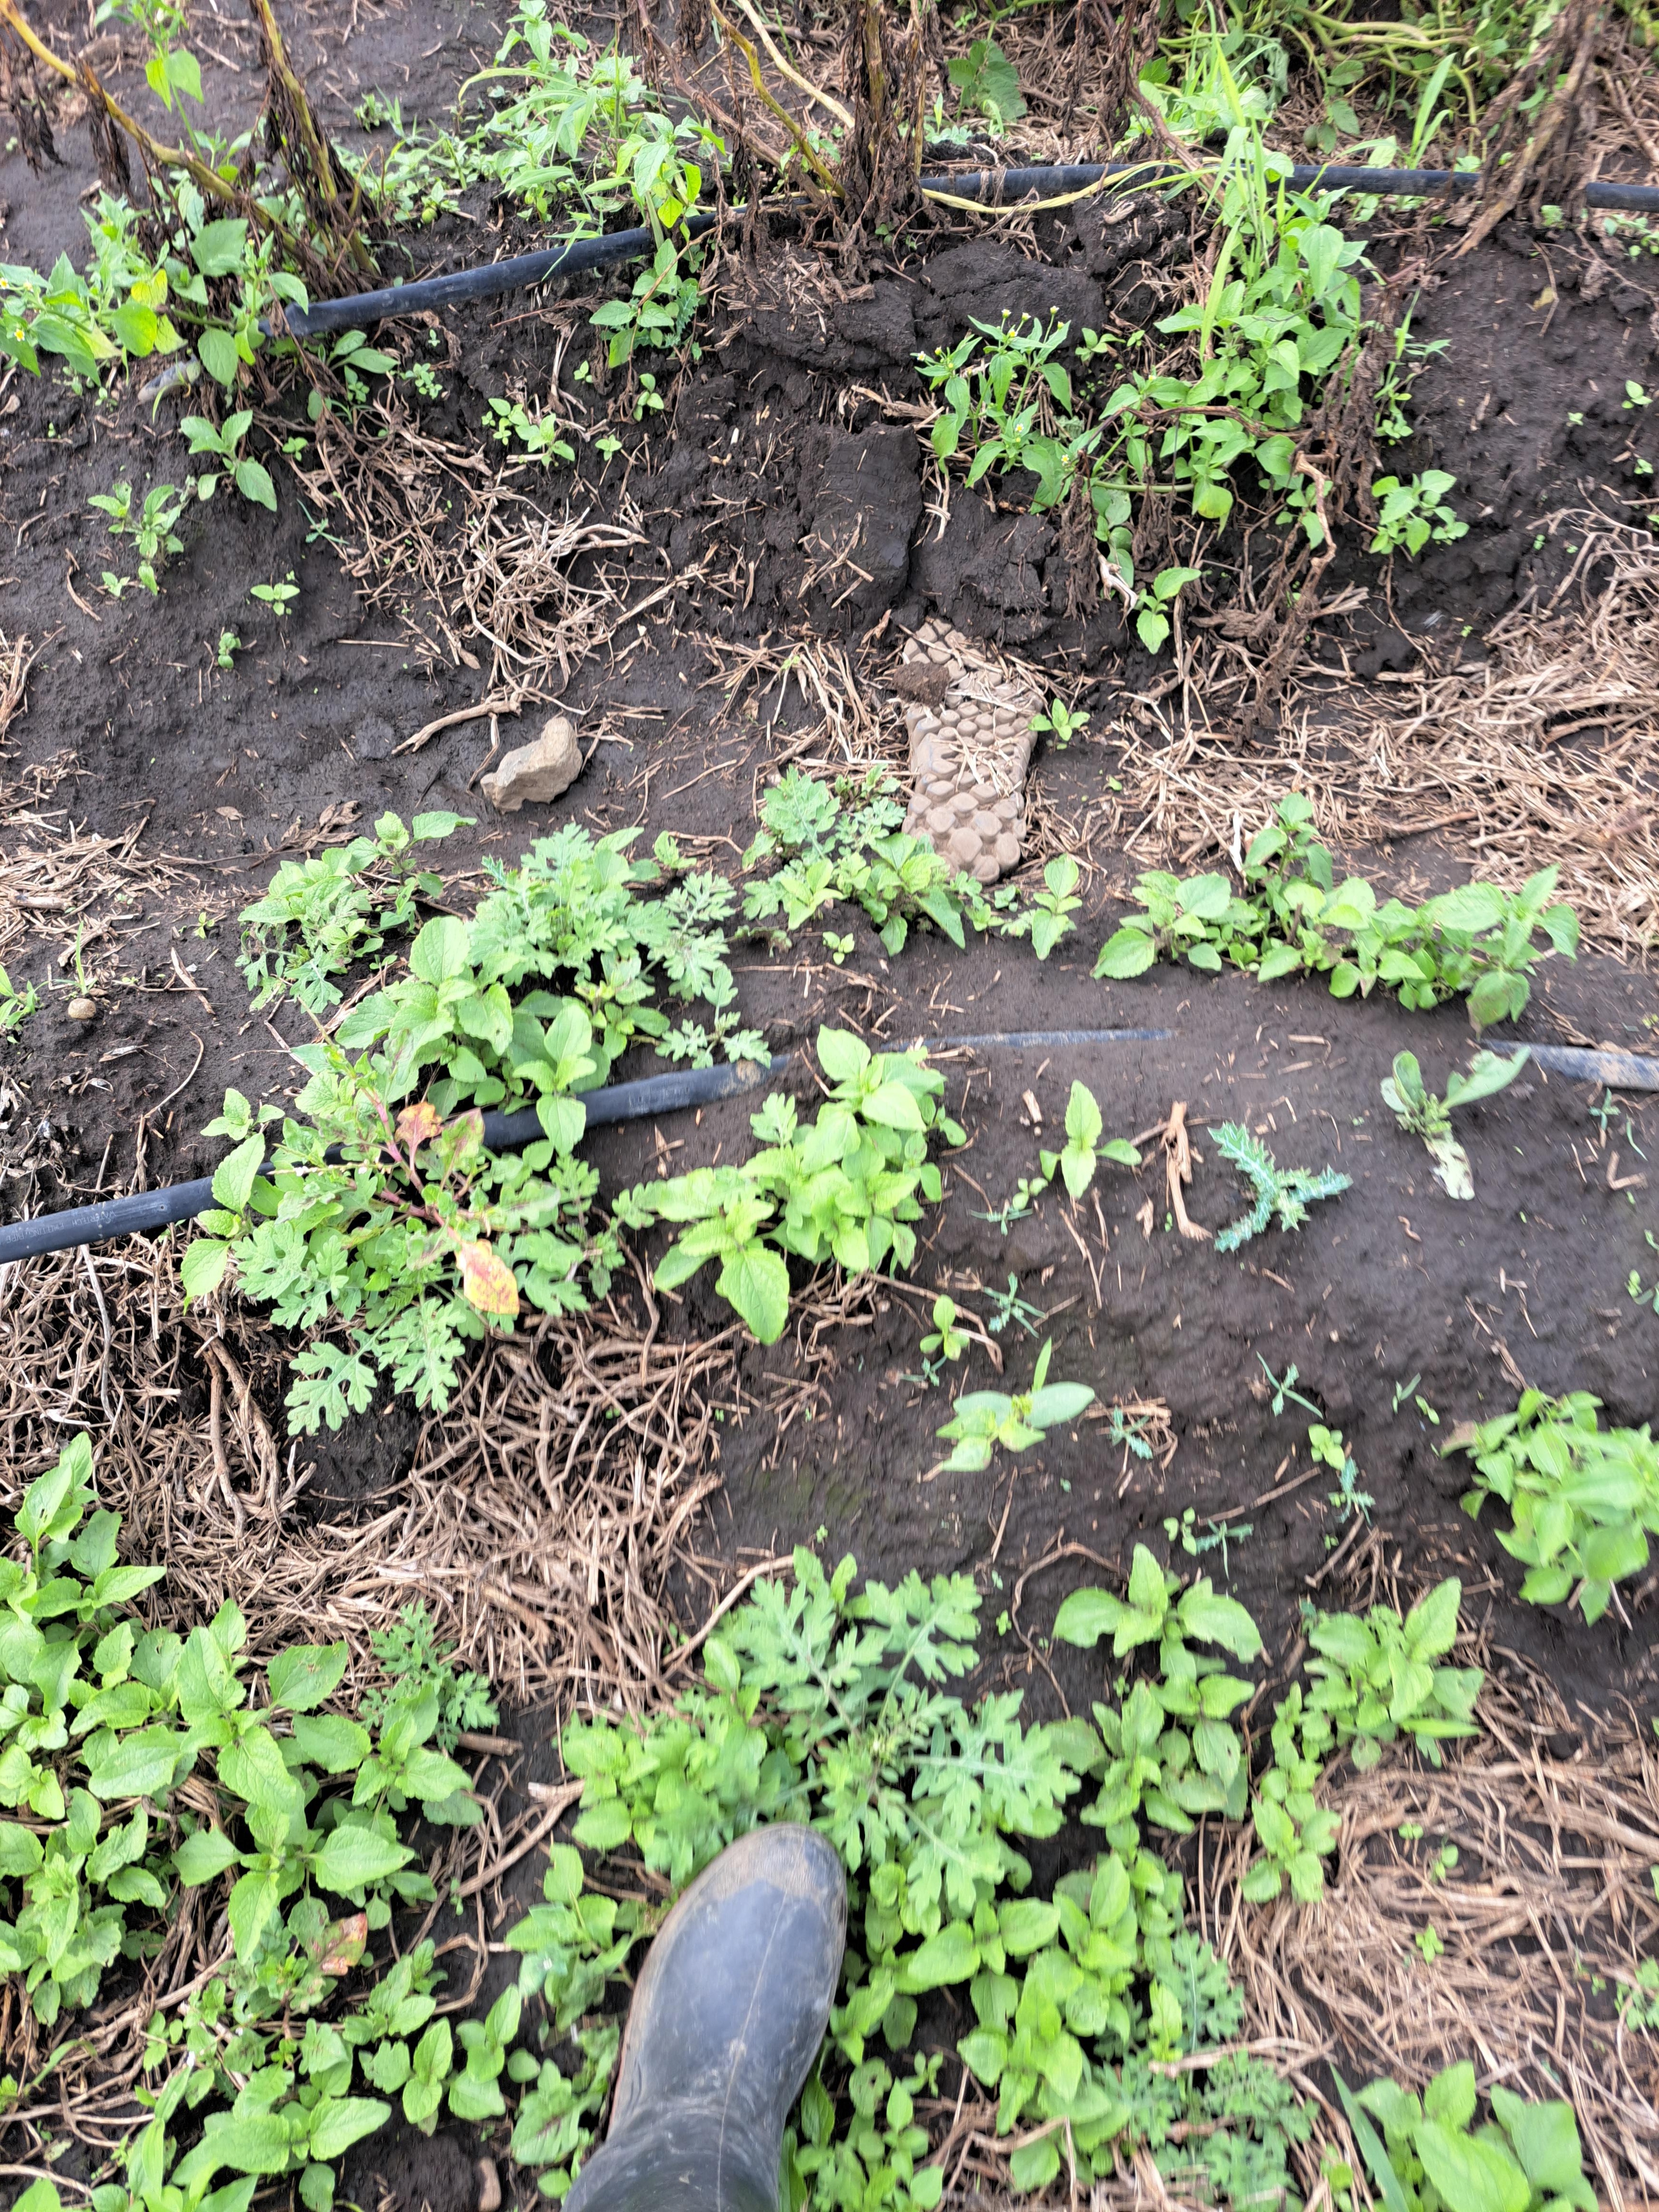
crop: potato
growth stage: flowering
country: Tanzania
